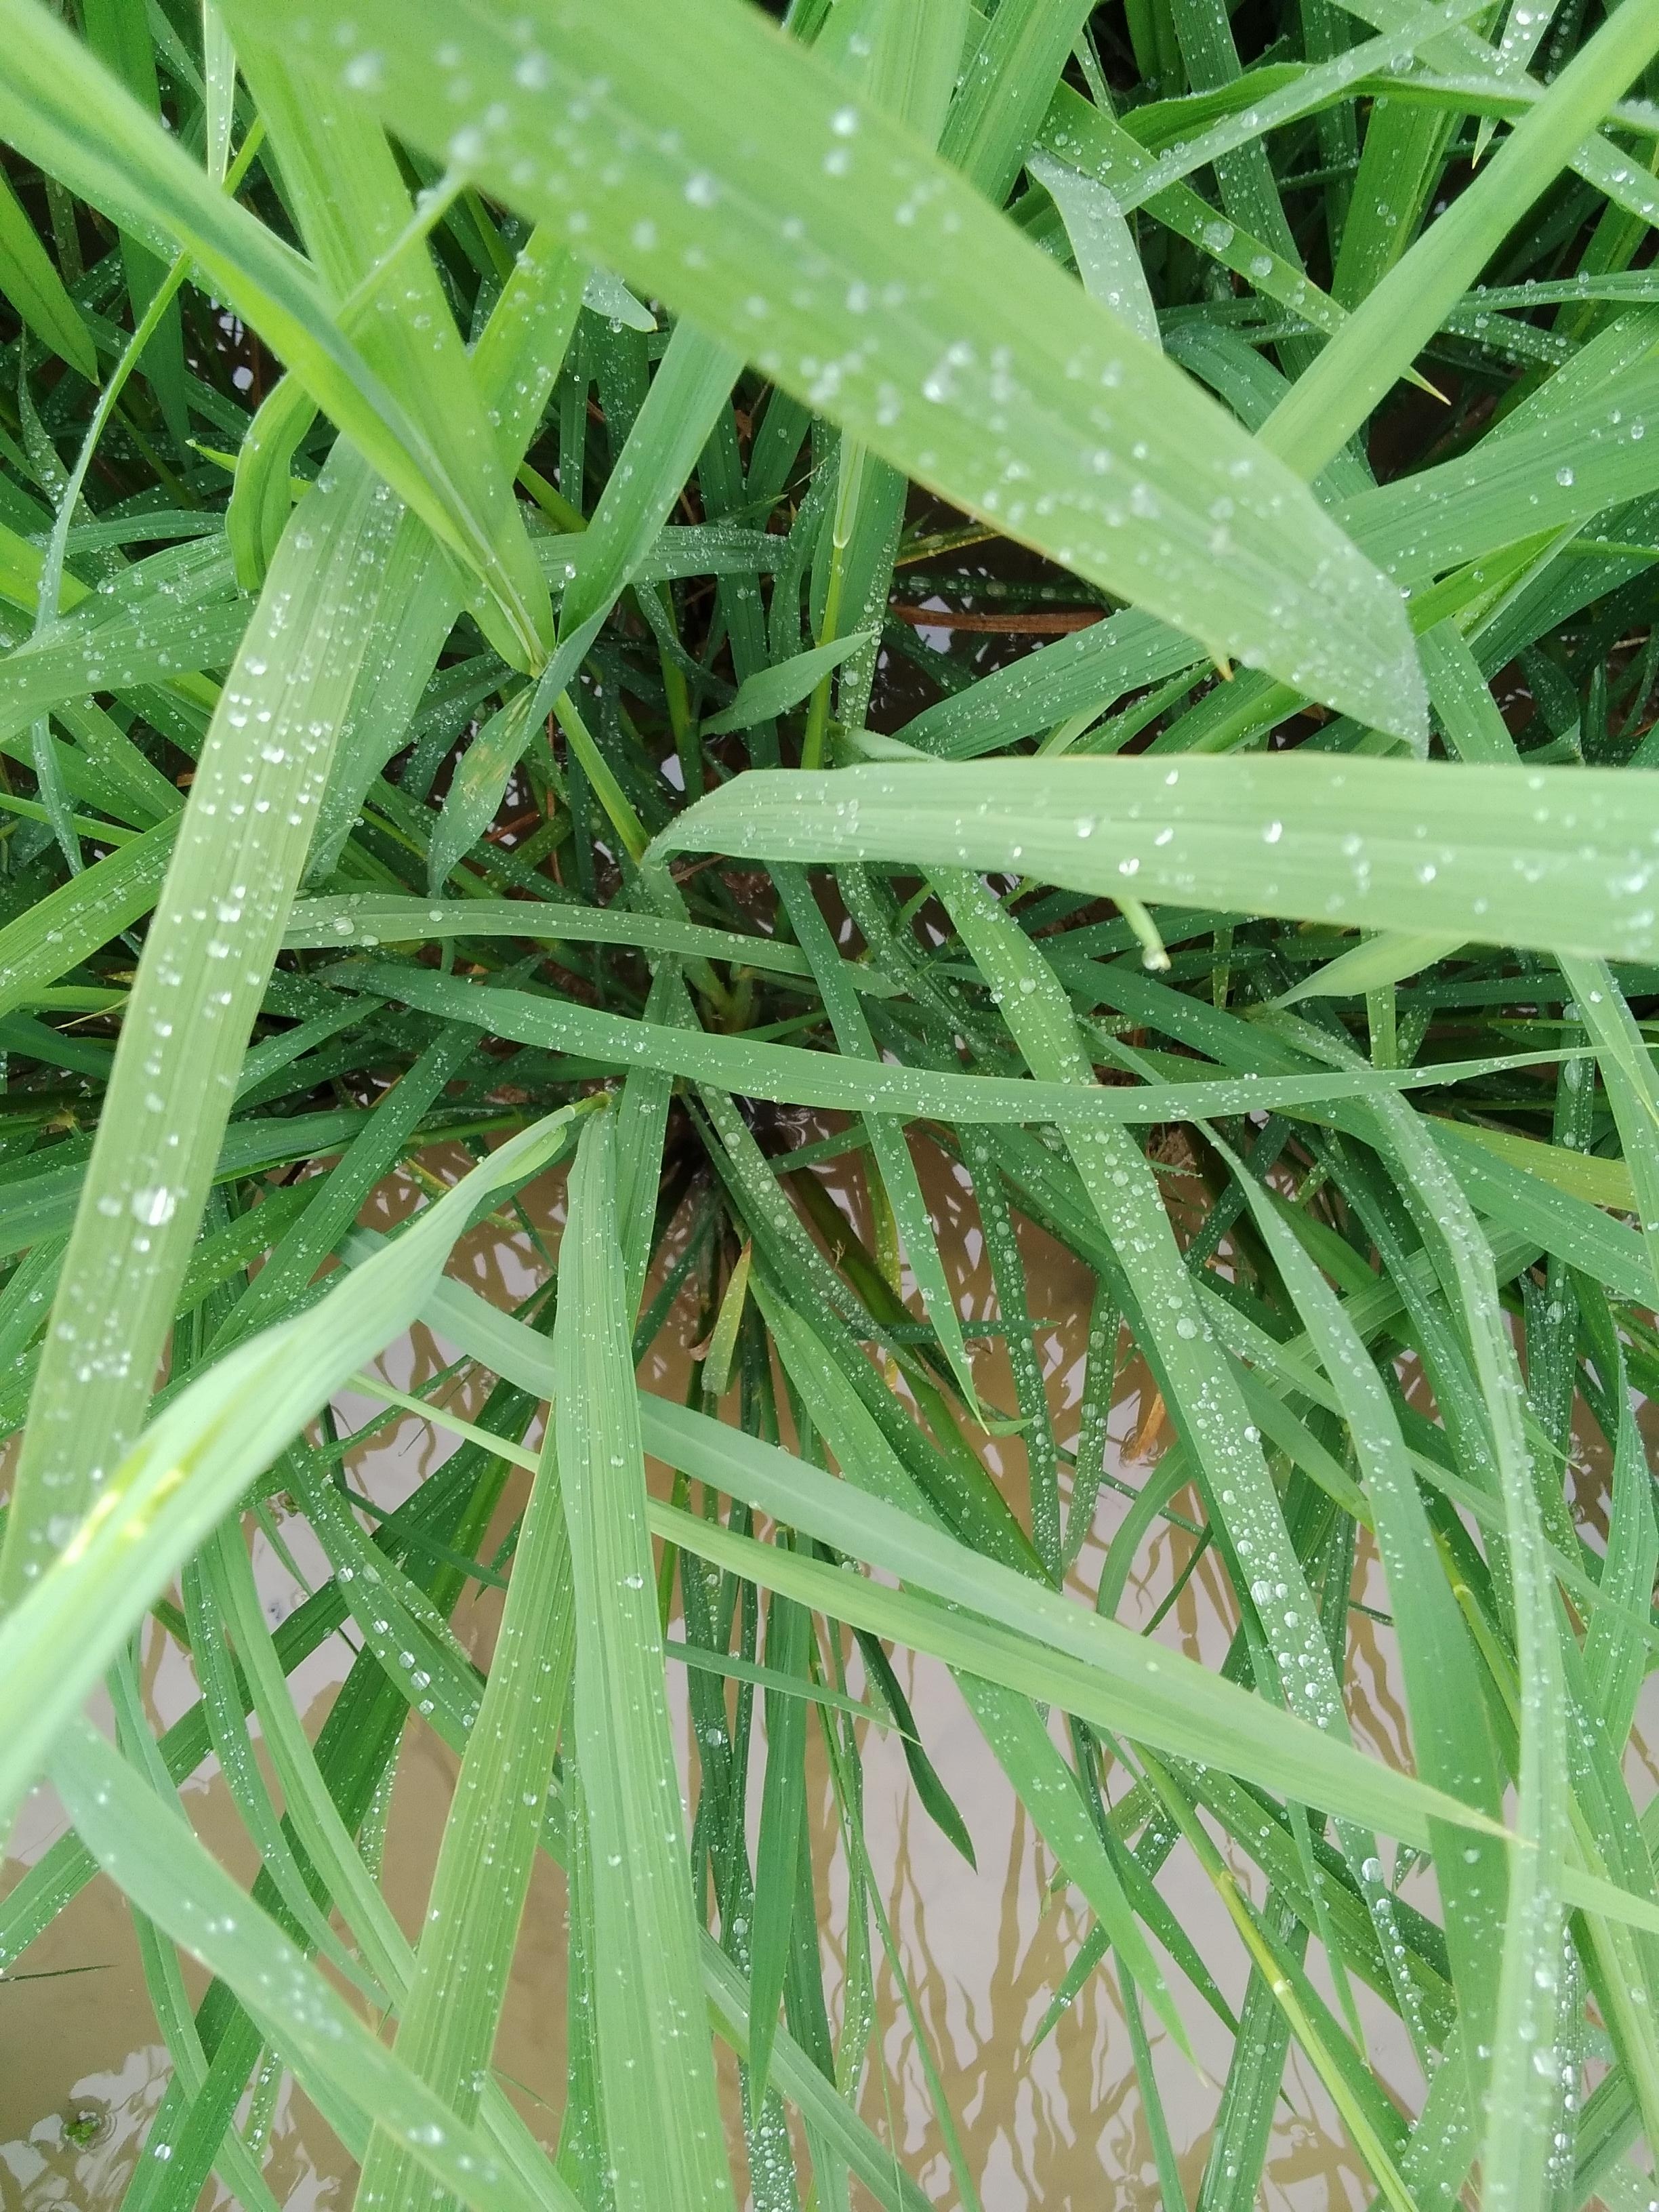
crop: rice
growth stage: booting
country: Nigeria
